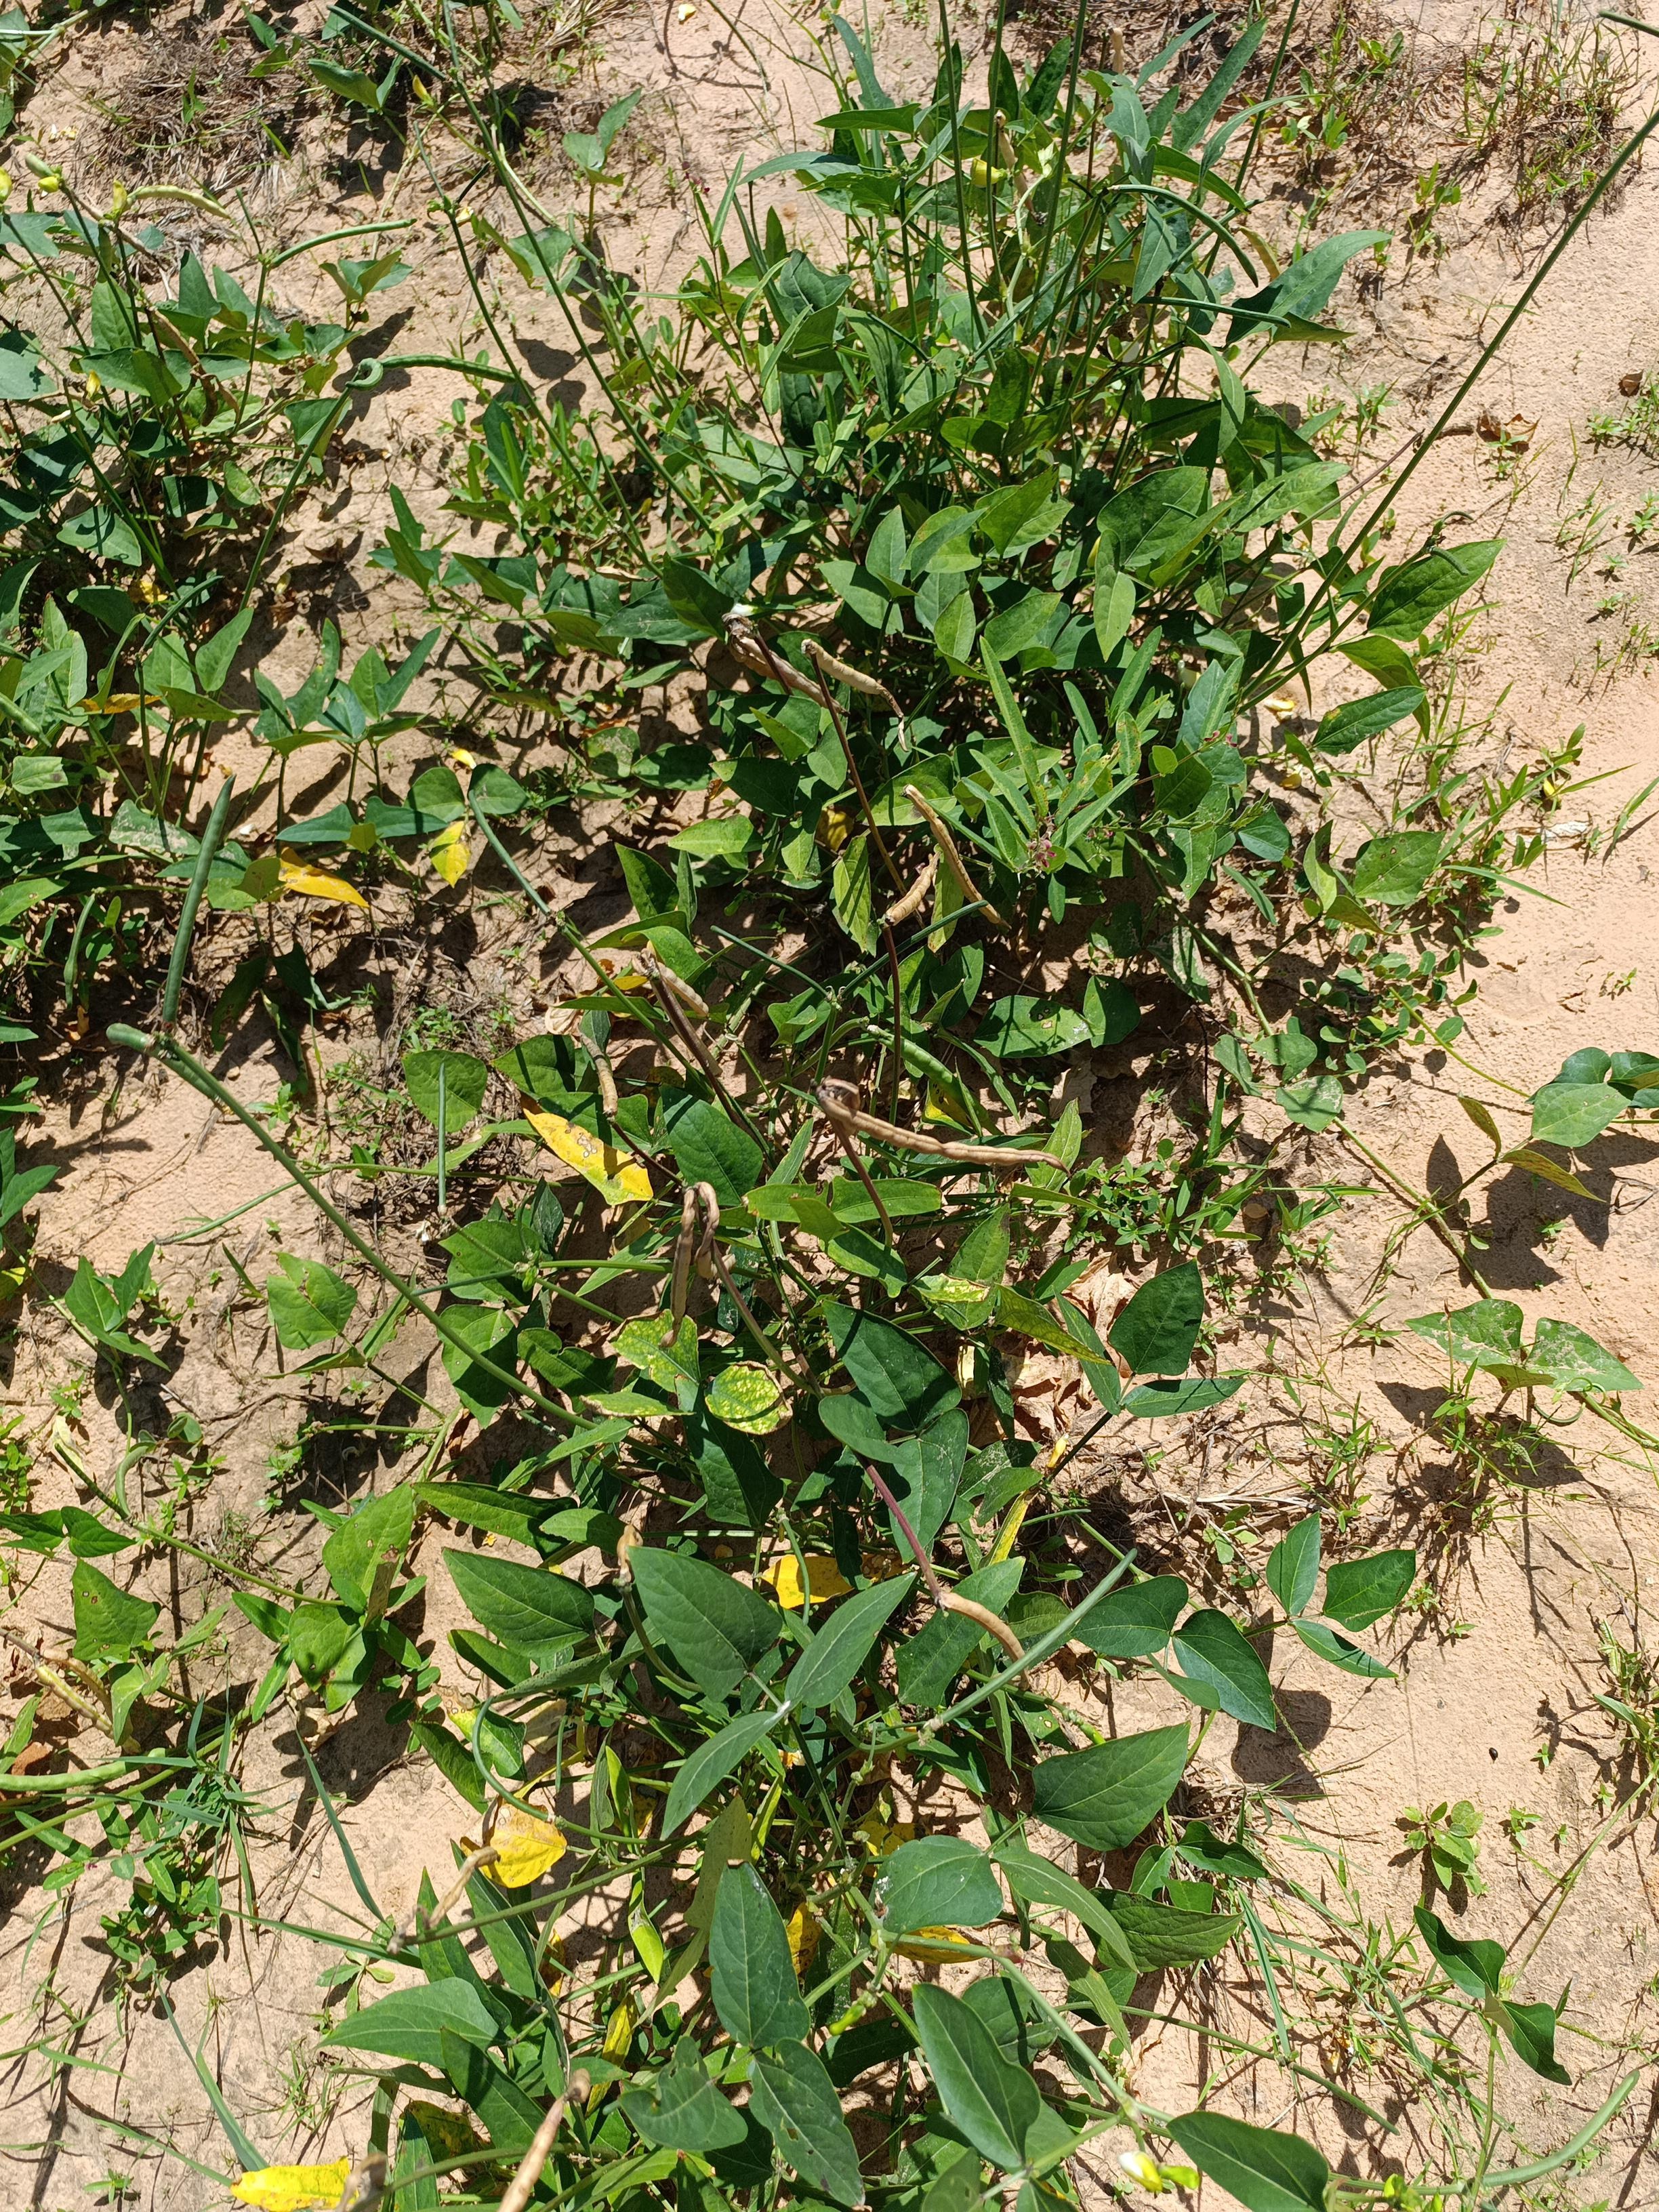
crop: cowpea
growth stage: maturity
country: Nigeria
